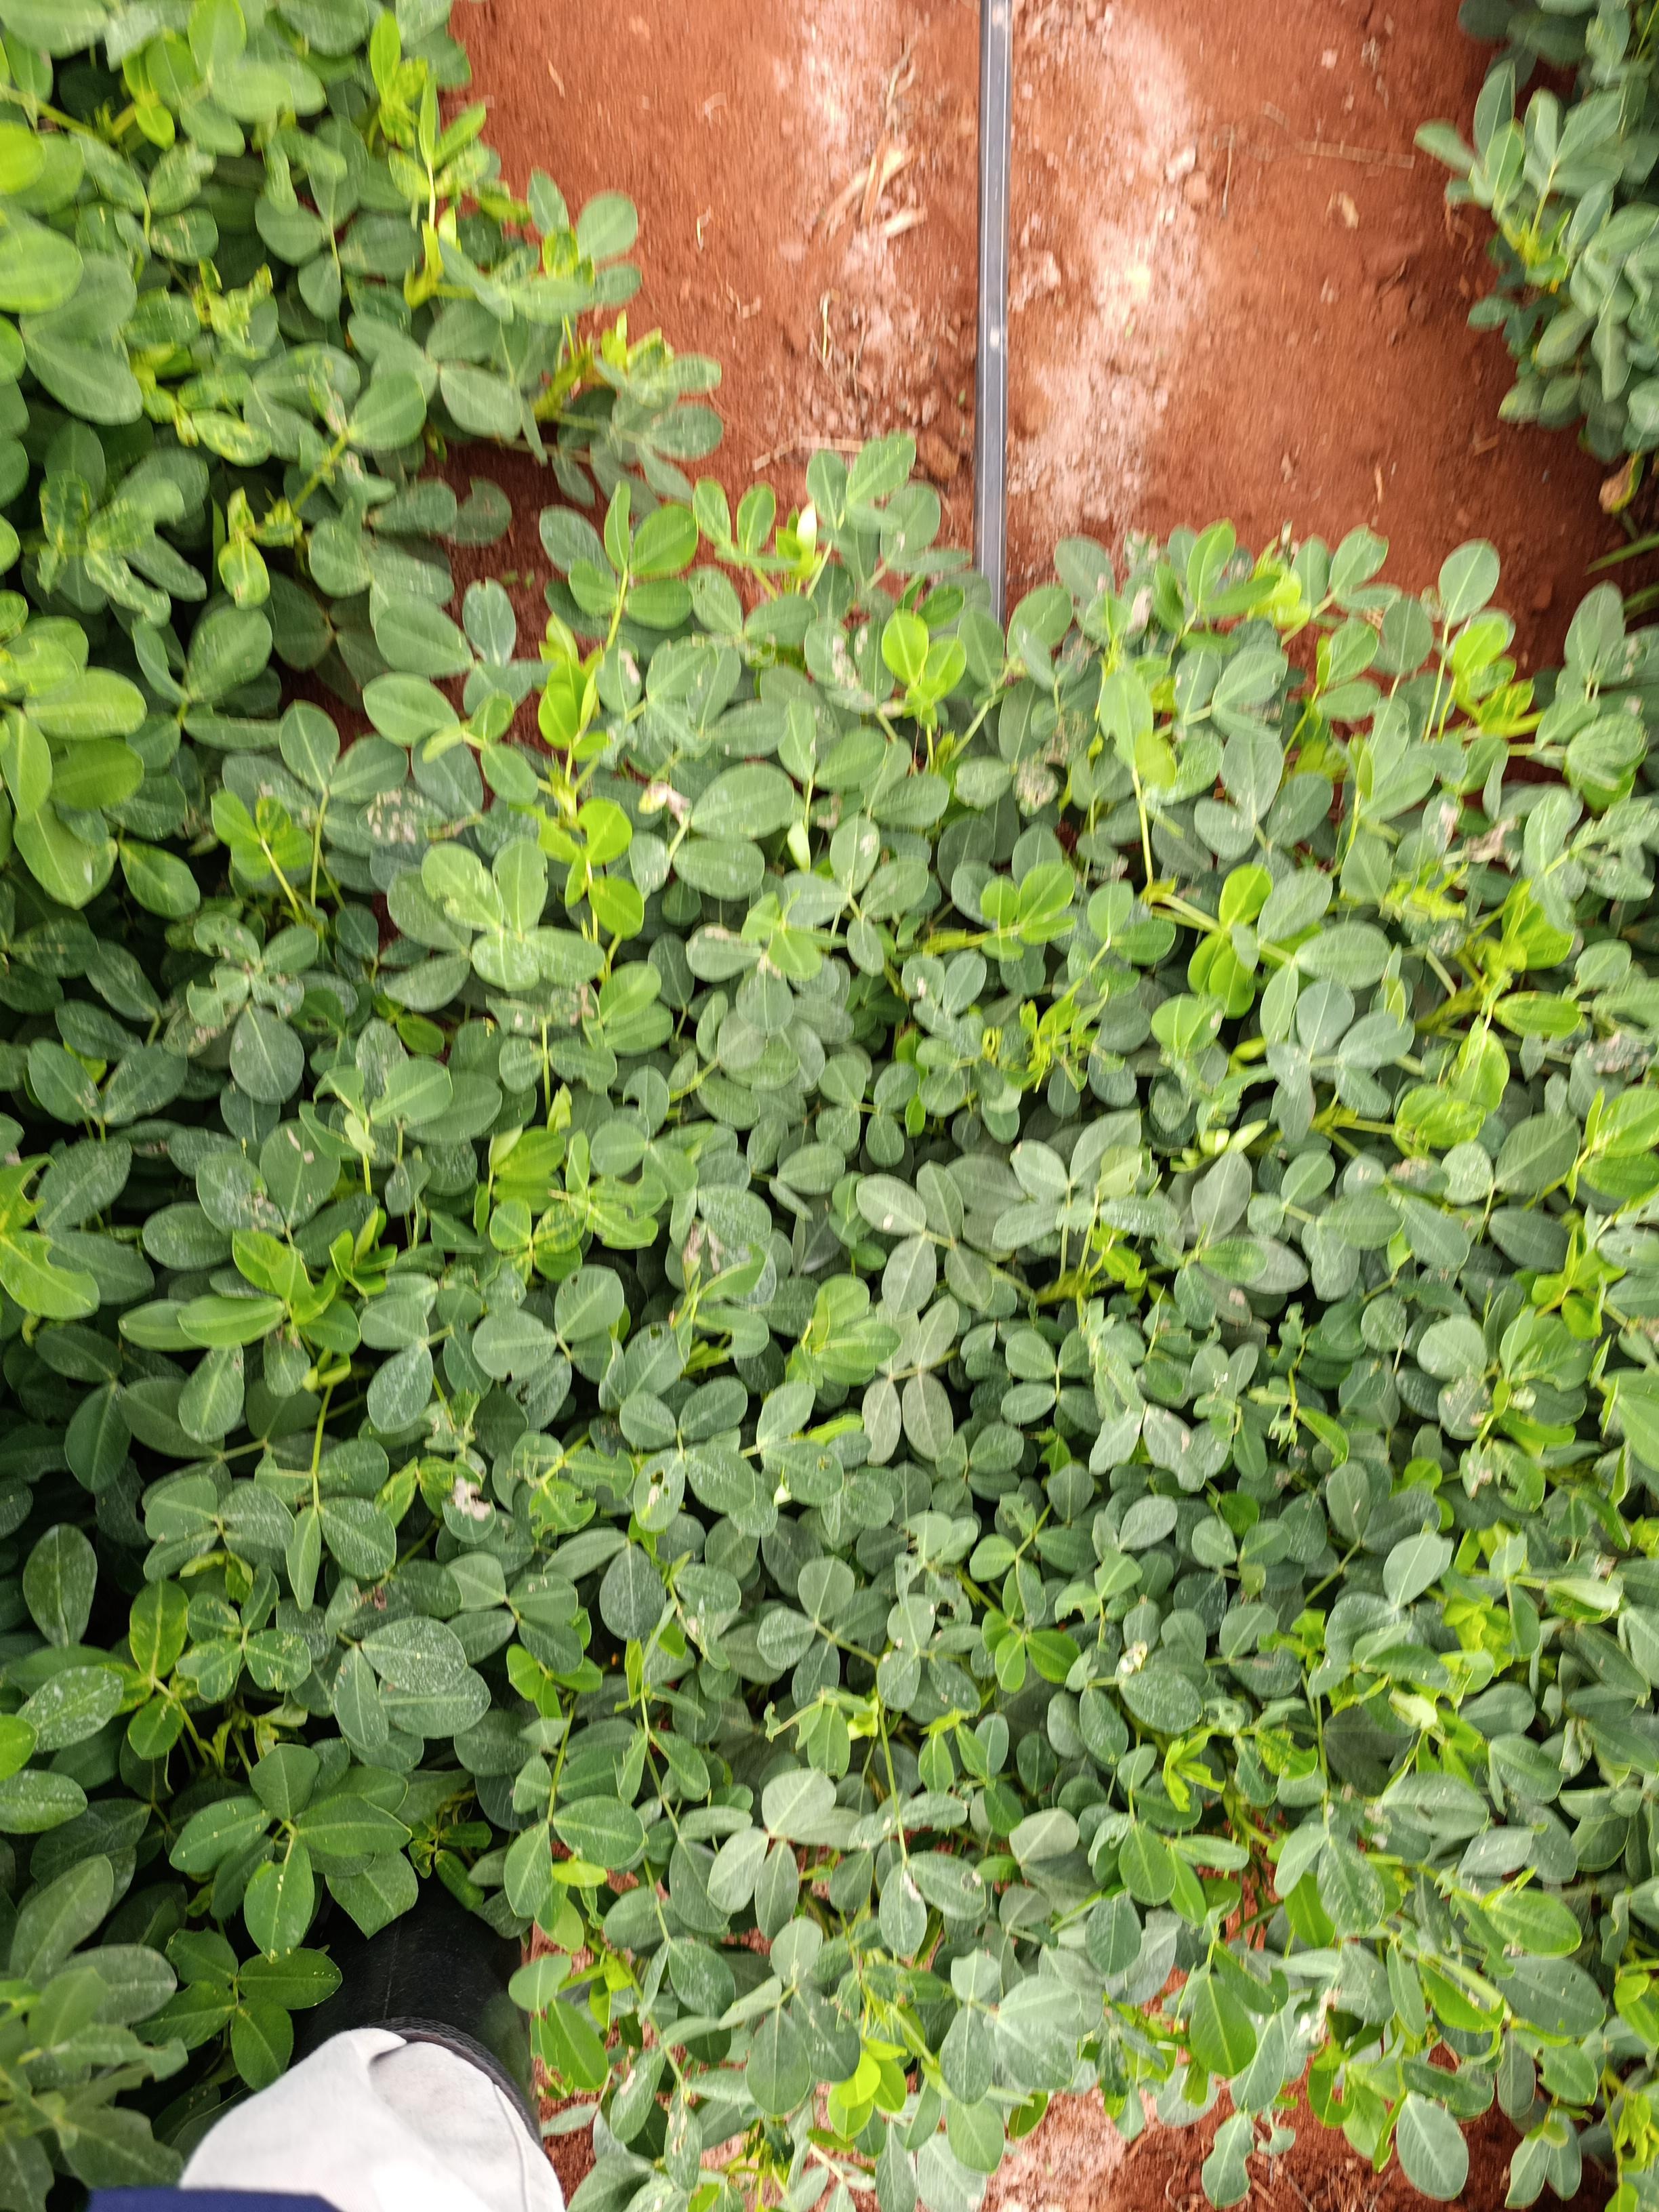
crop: groundnut
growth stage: pegging
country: Kenya
